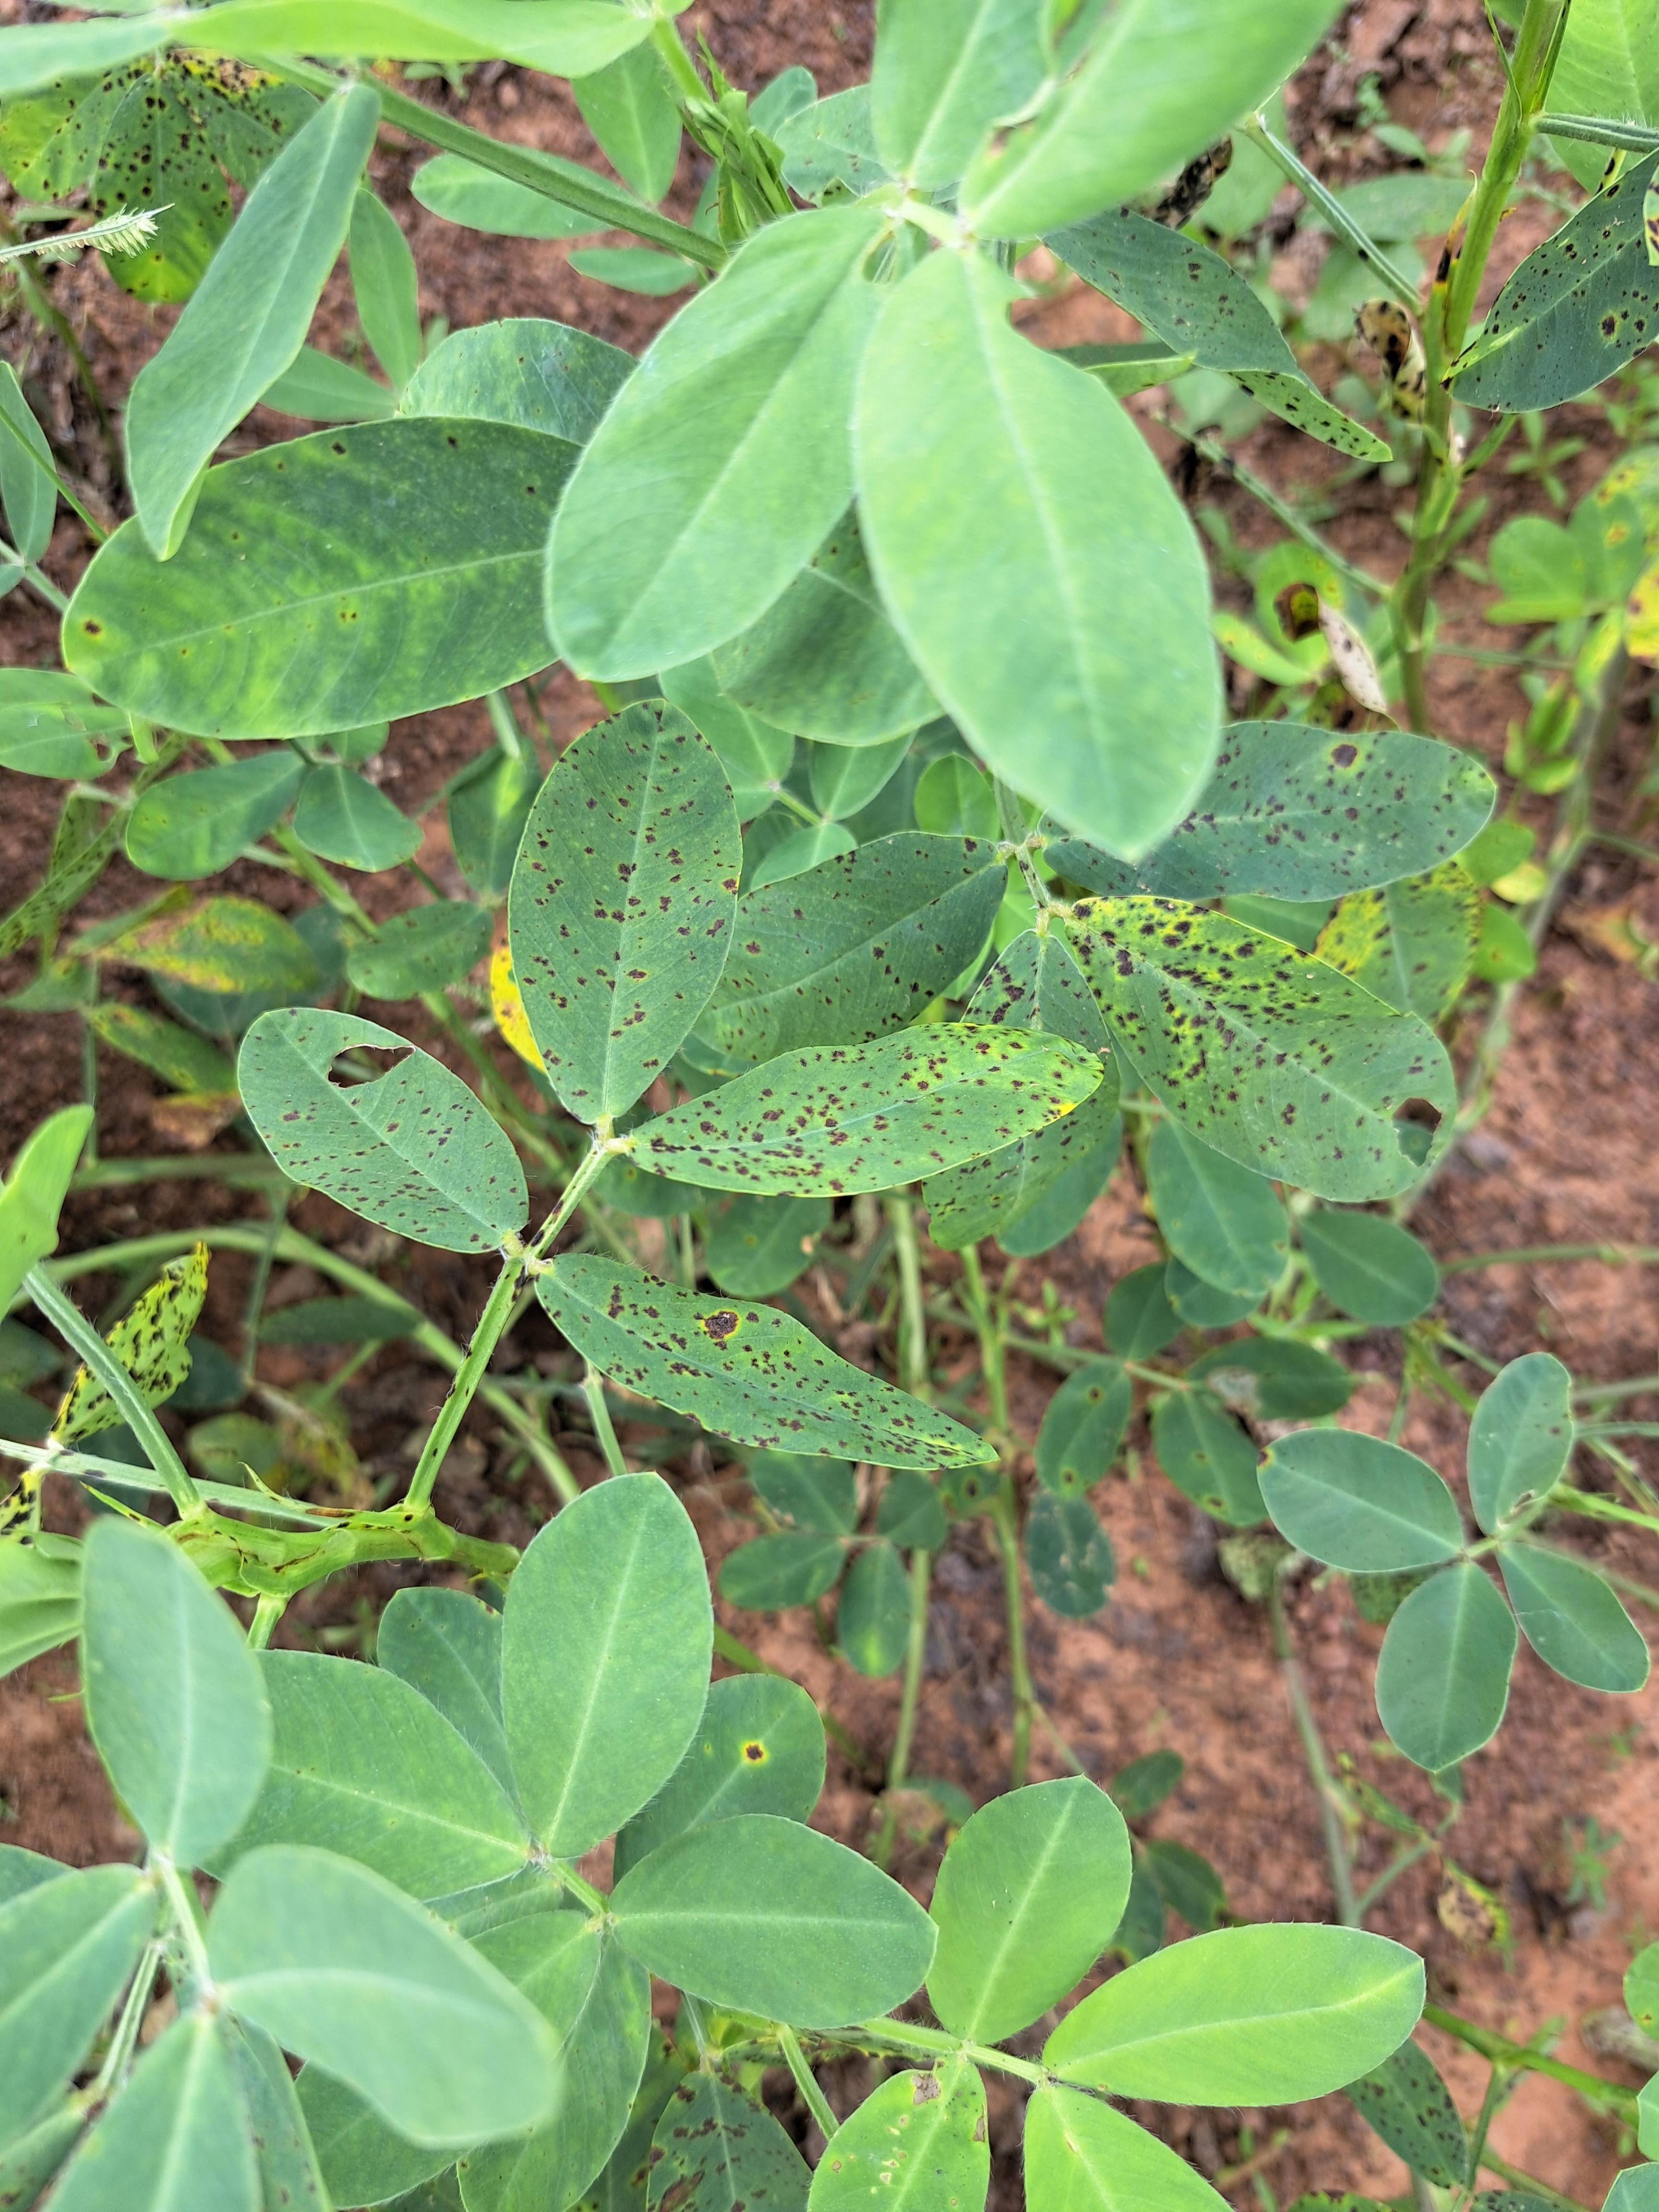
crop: groundnut
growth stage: development pod
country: Ghana
